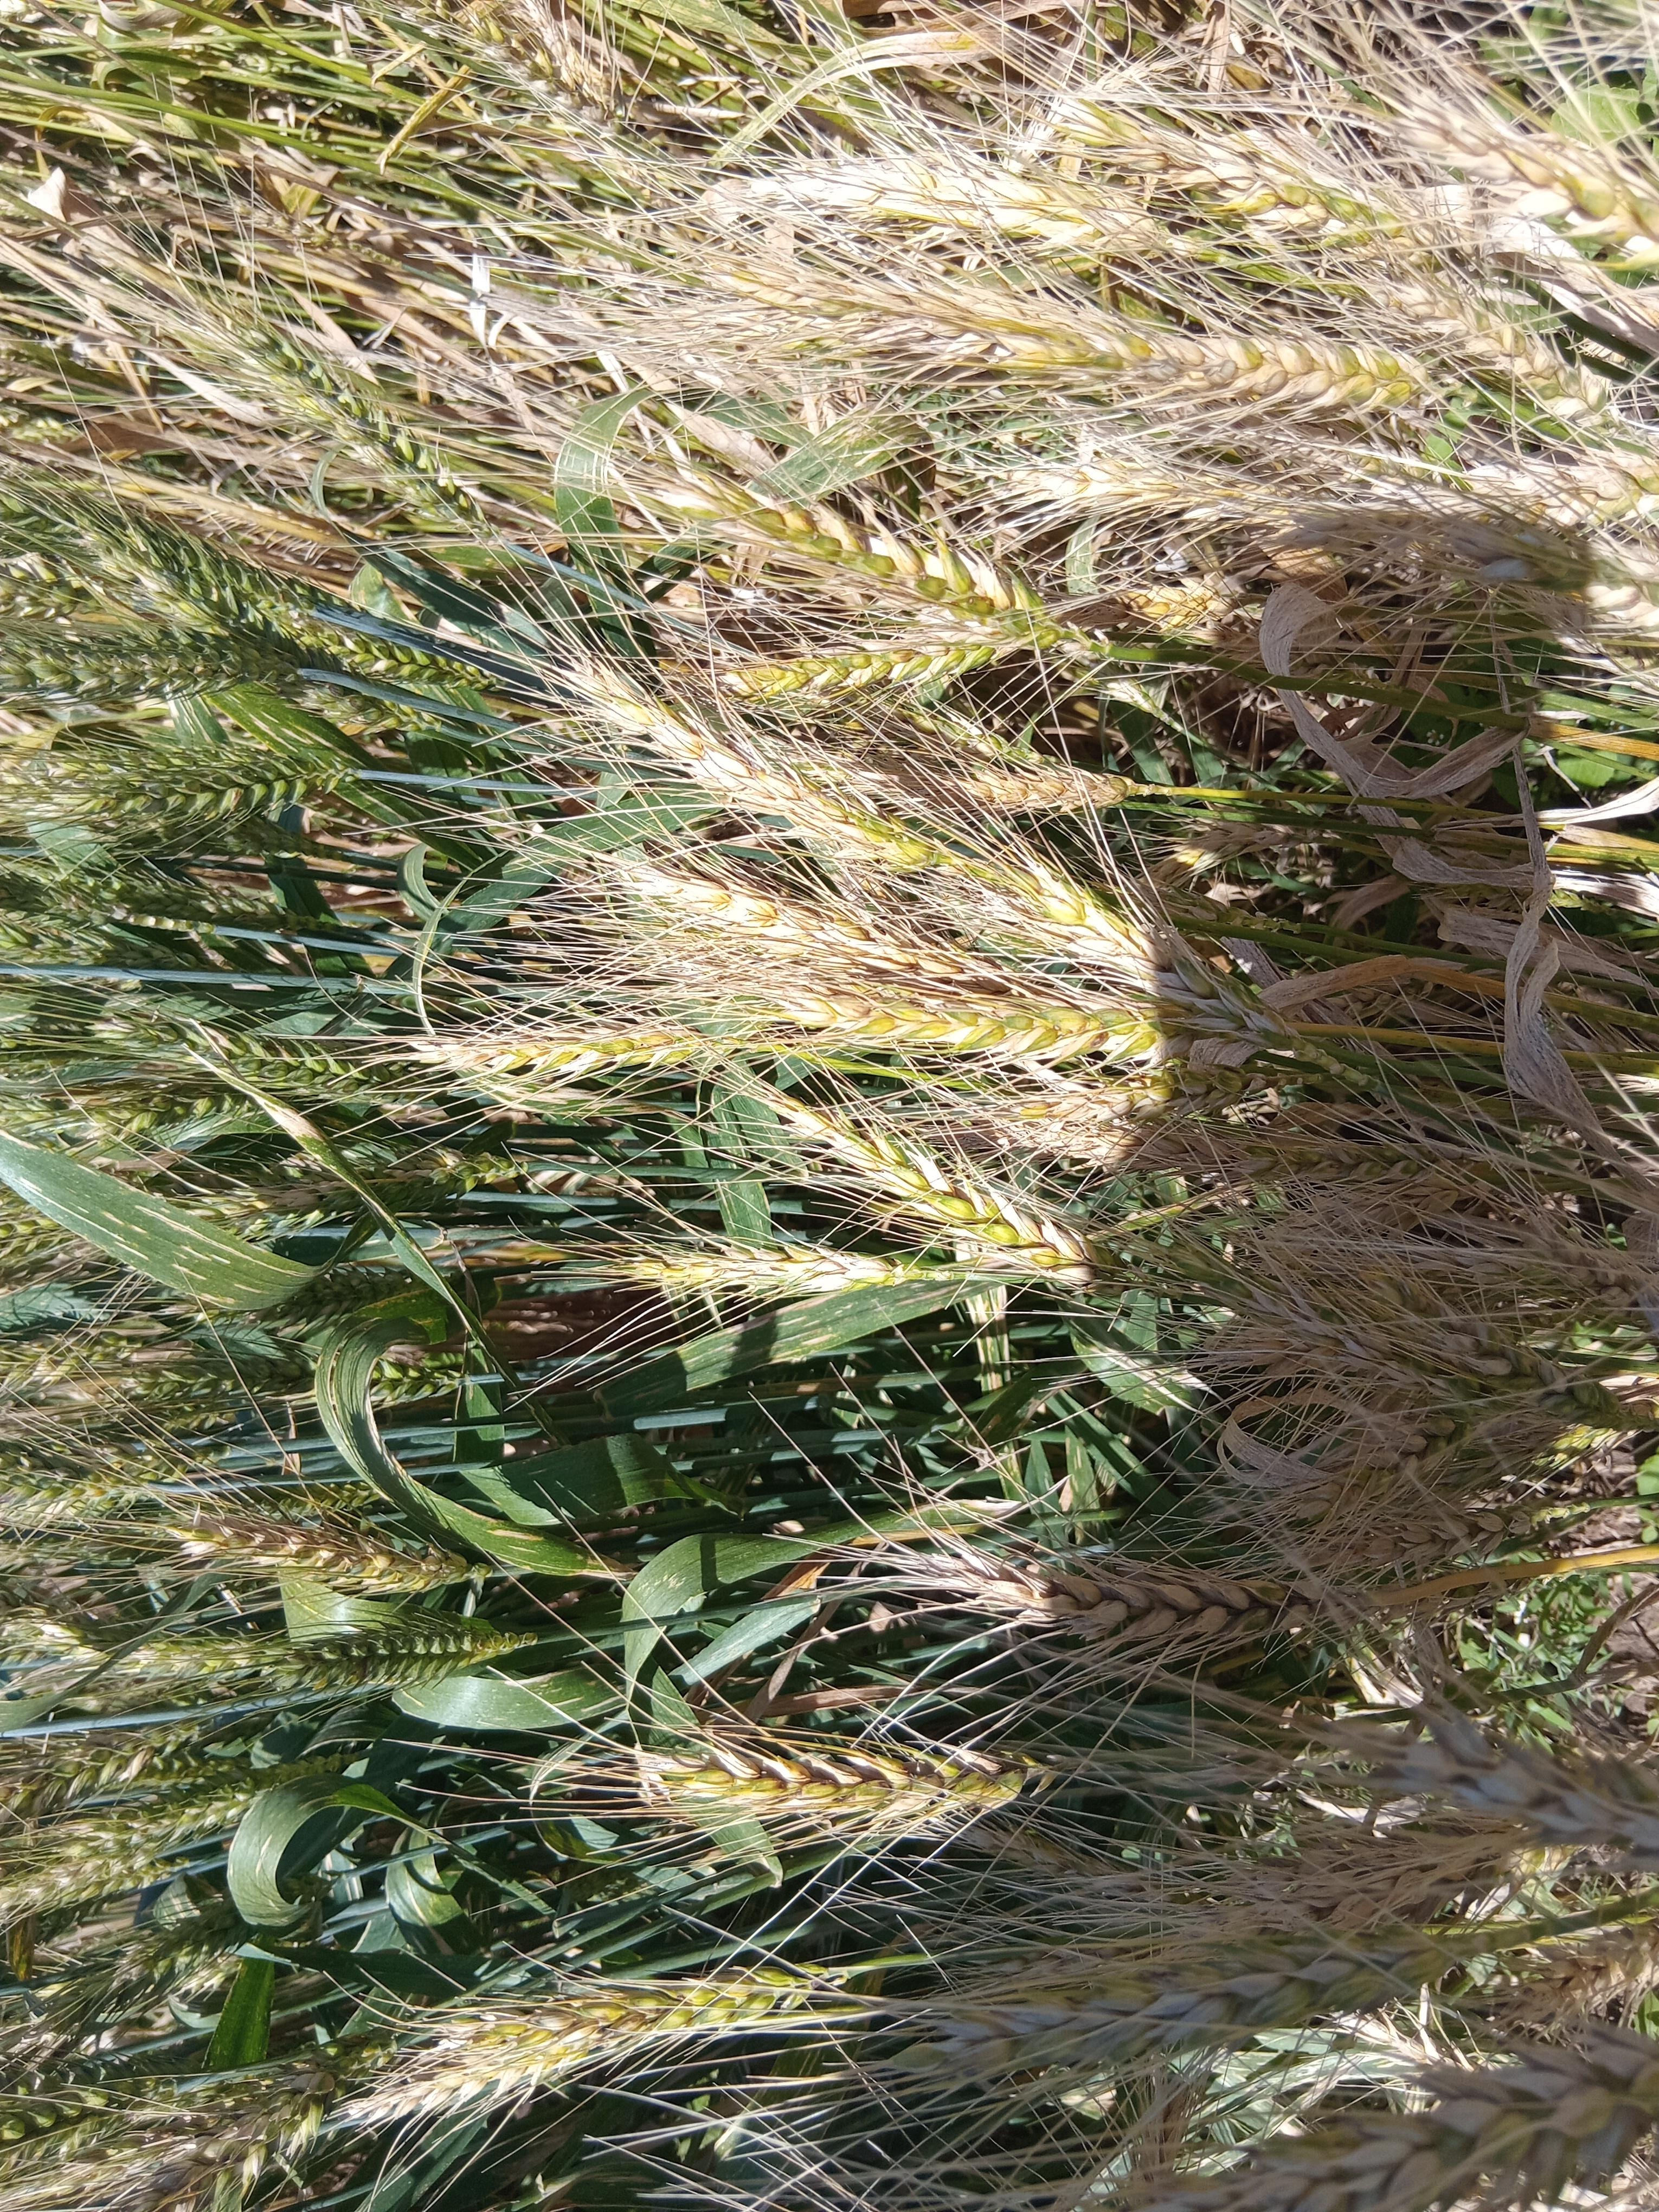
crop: wheat
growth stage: maturity
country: Kenya
